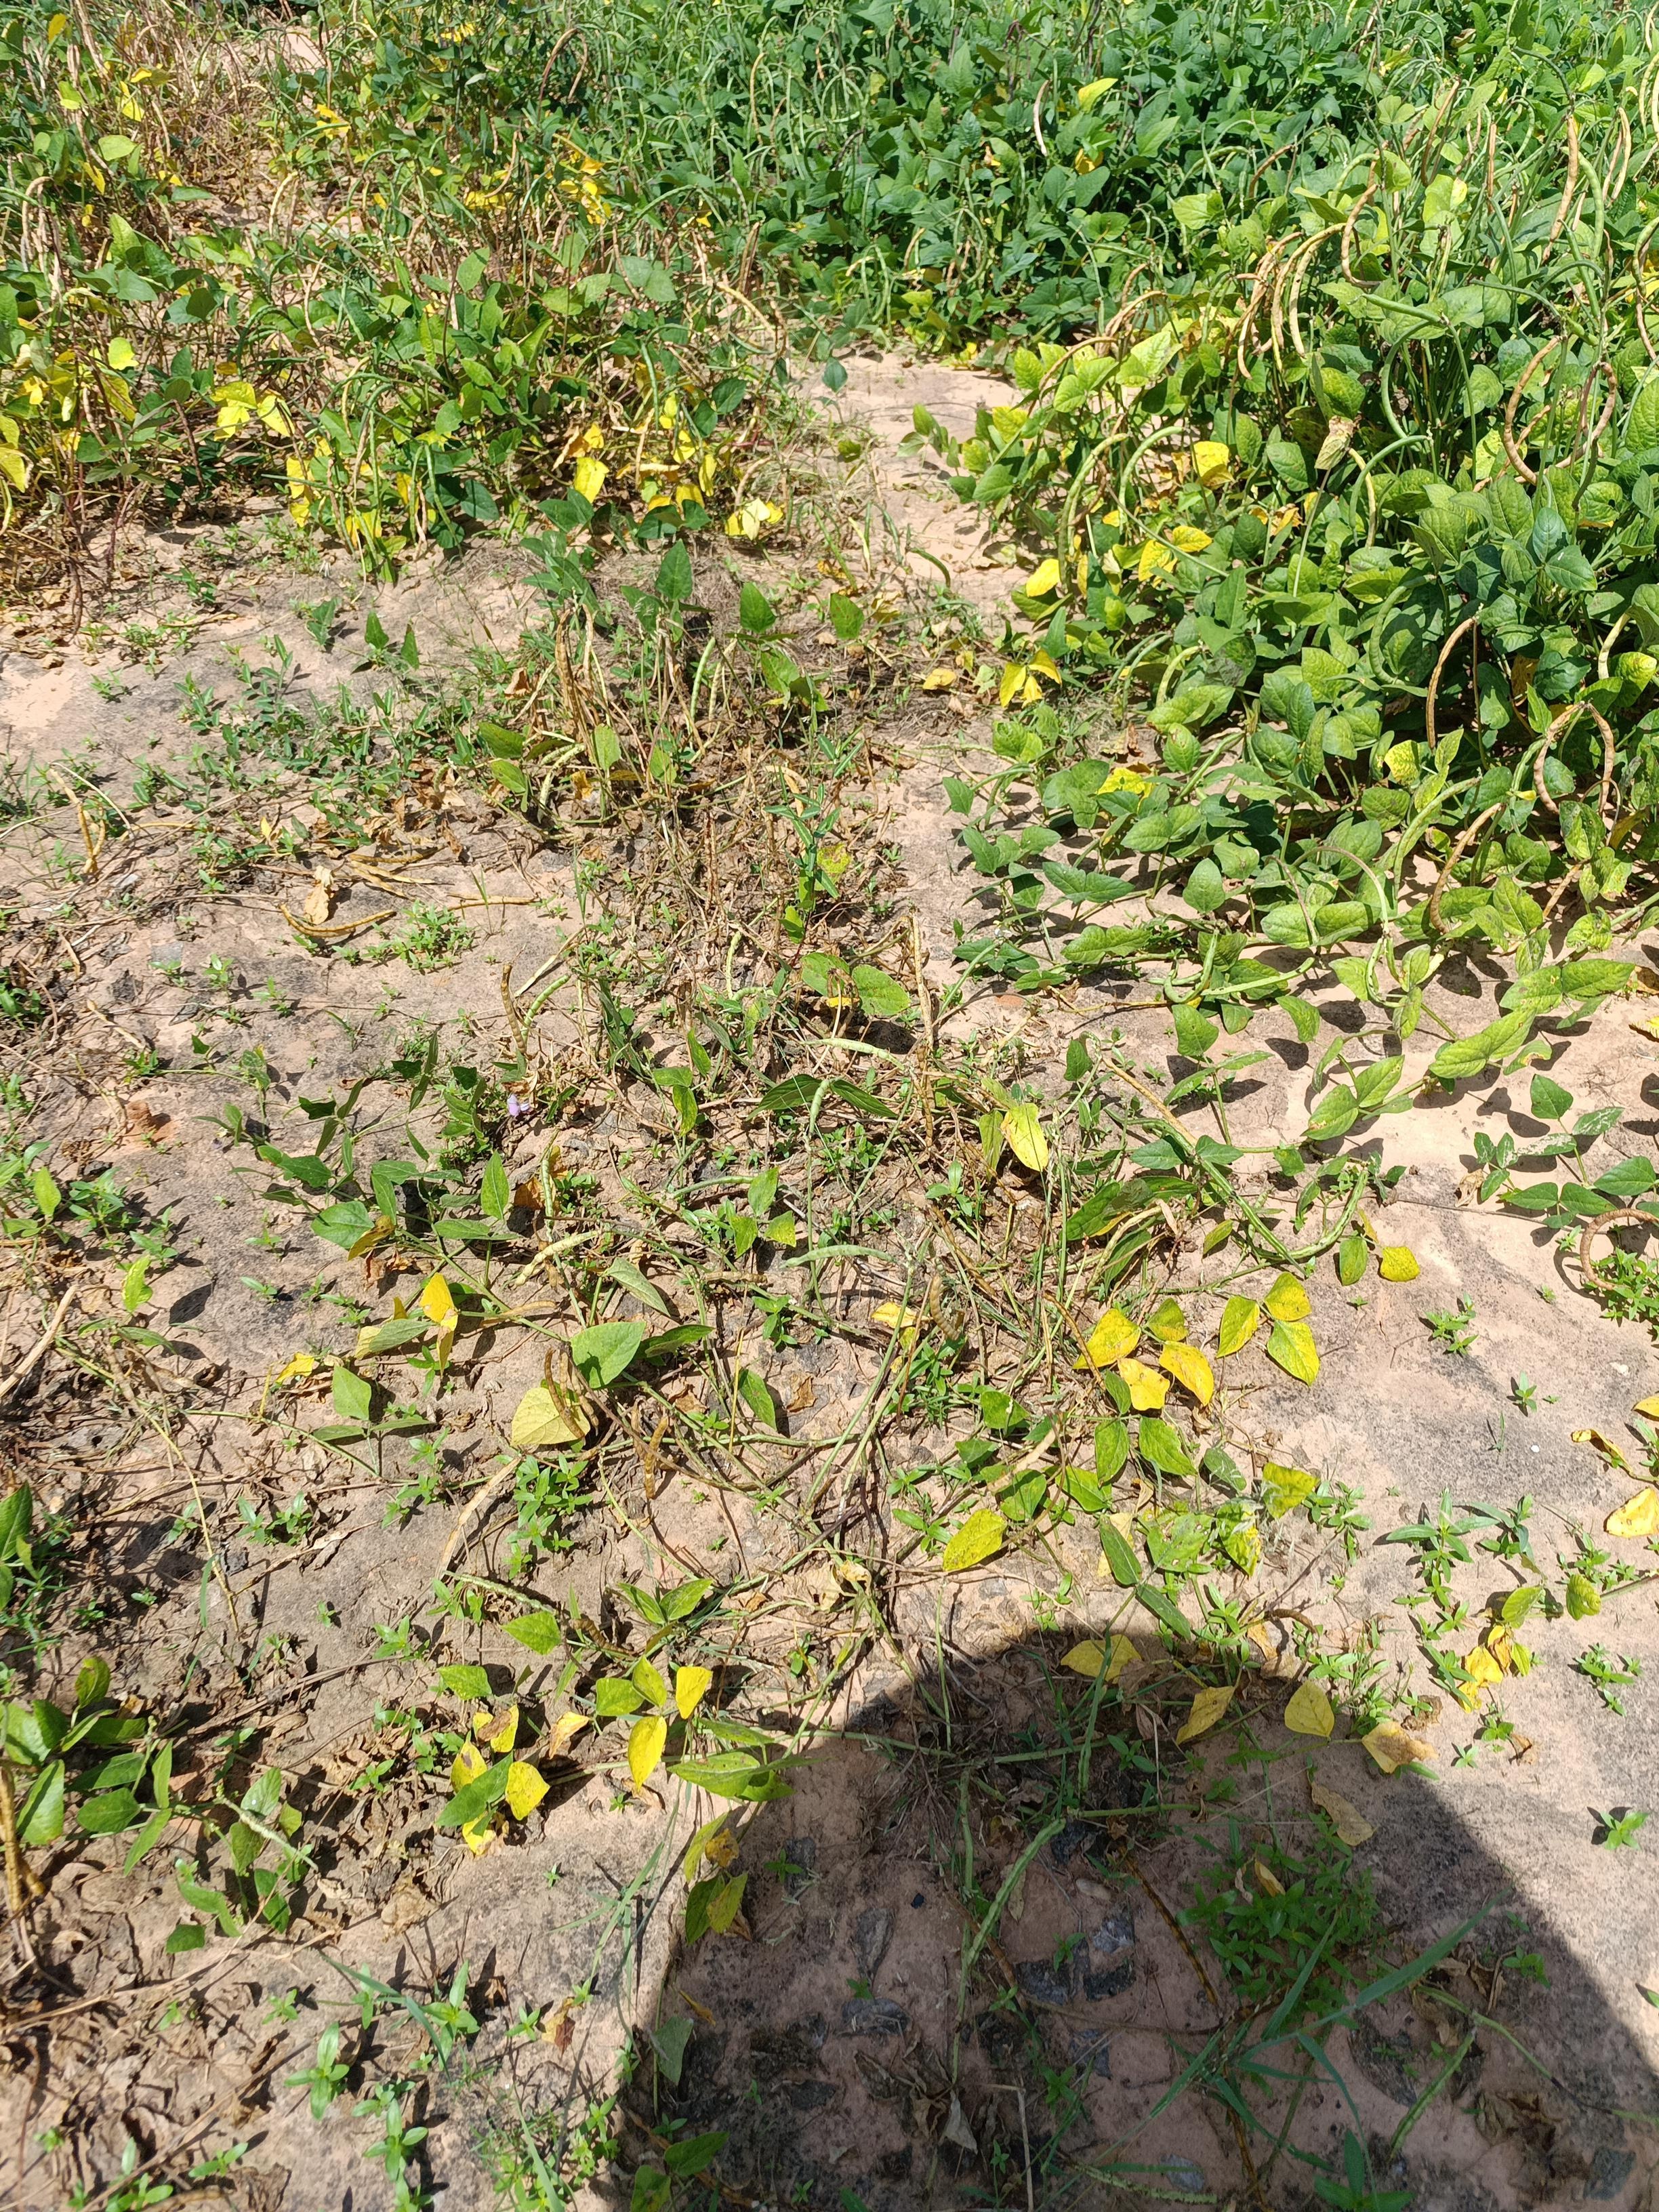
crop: cowpea
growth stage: maturity
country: Nigeria
